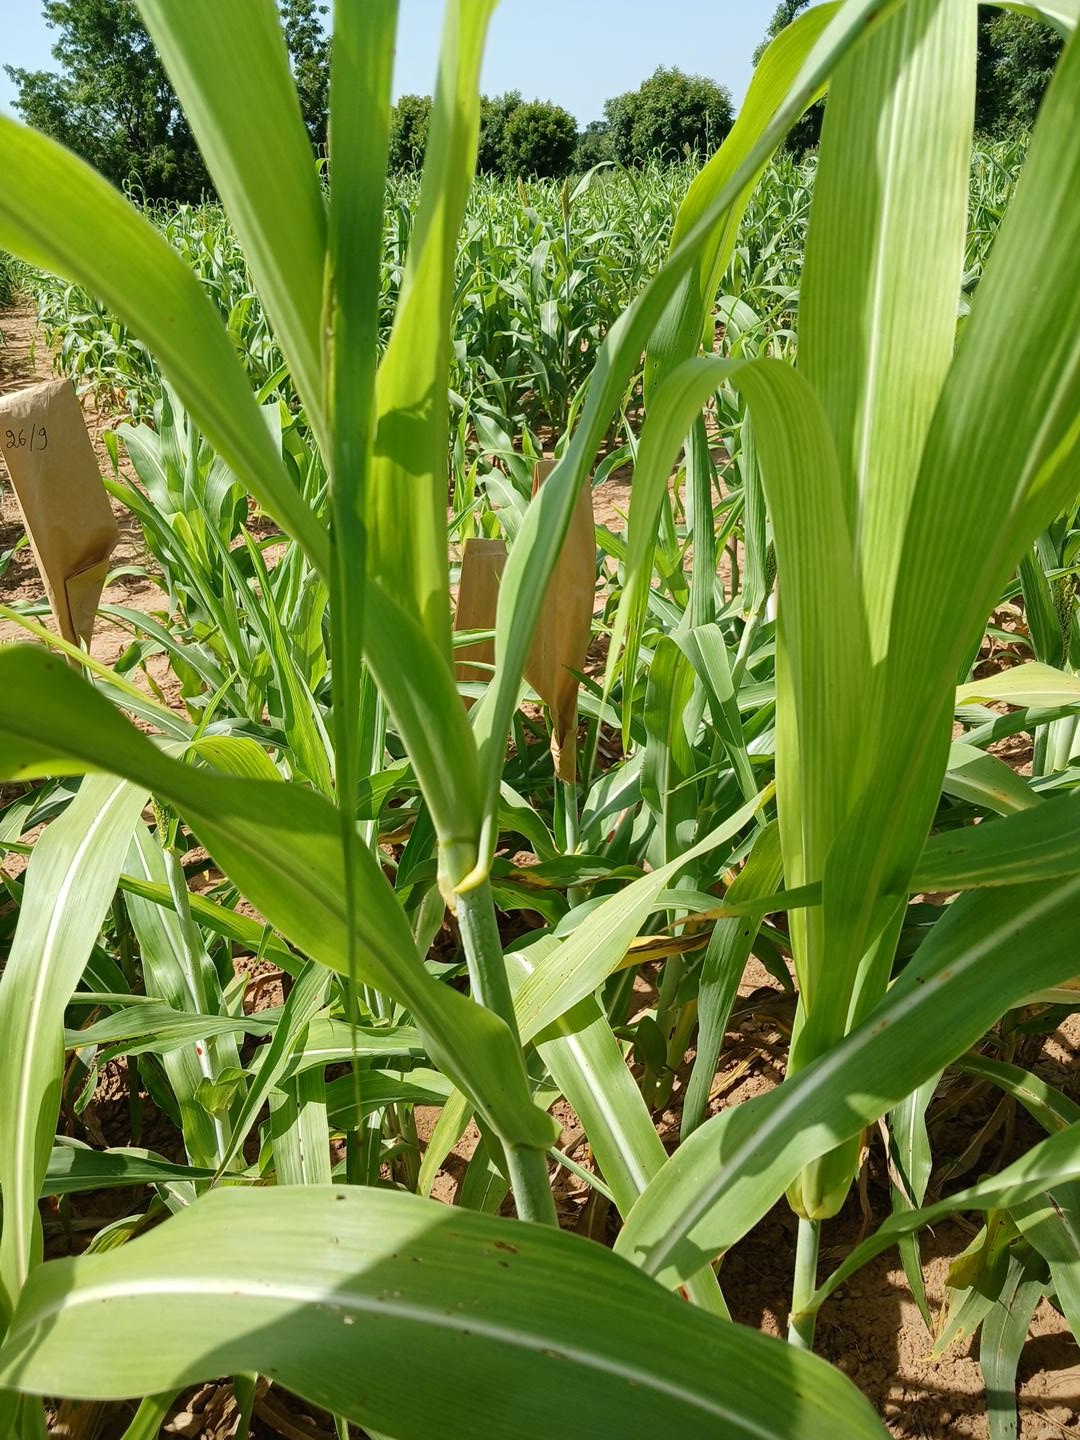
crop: sorghum
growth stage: vegetative
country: Senegal
